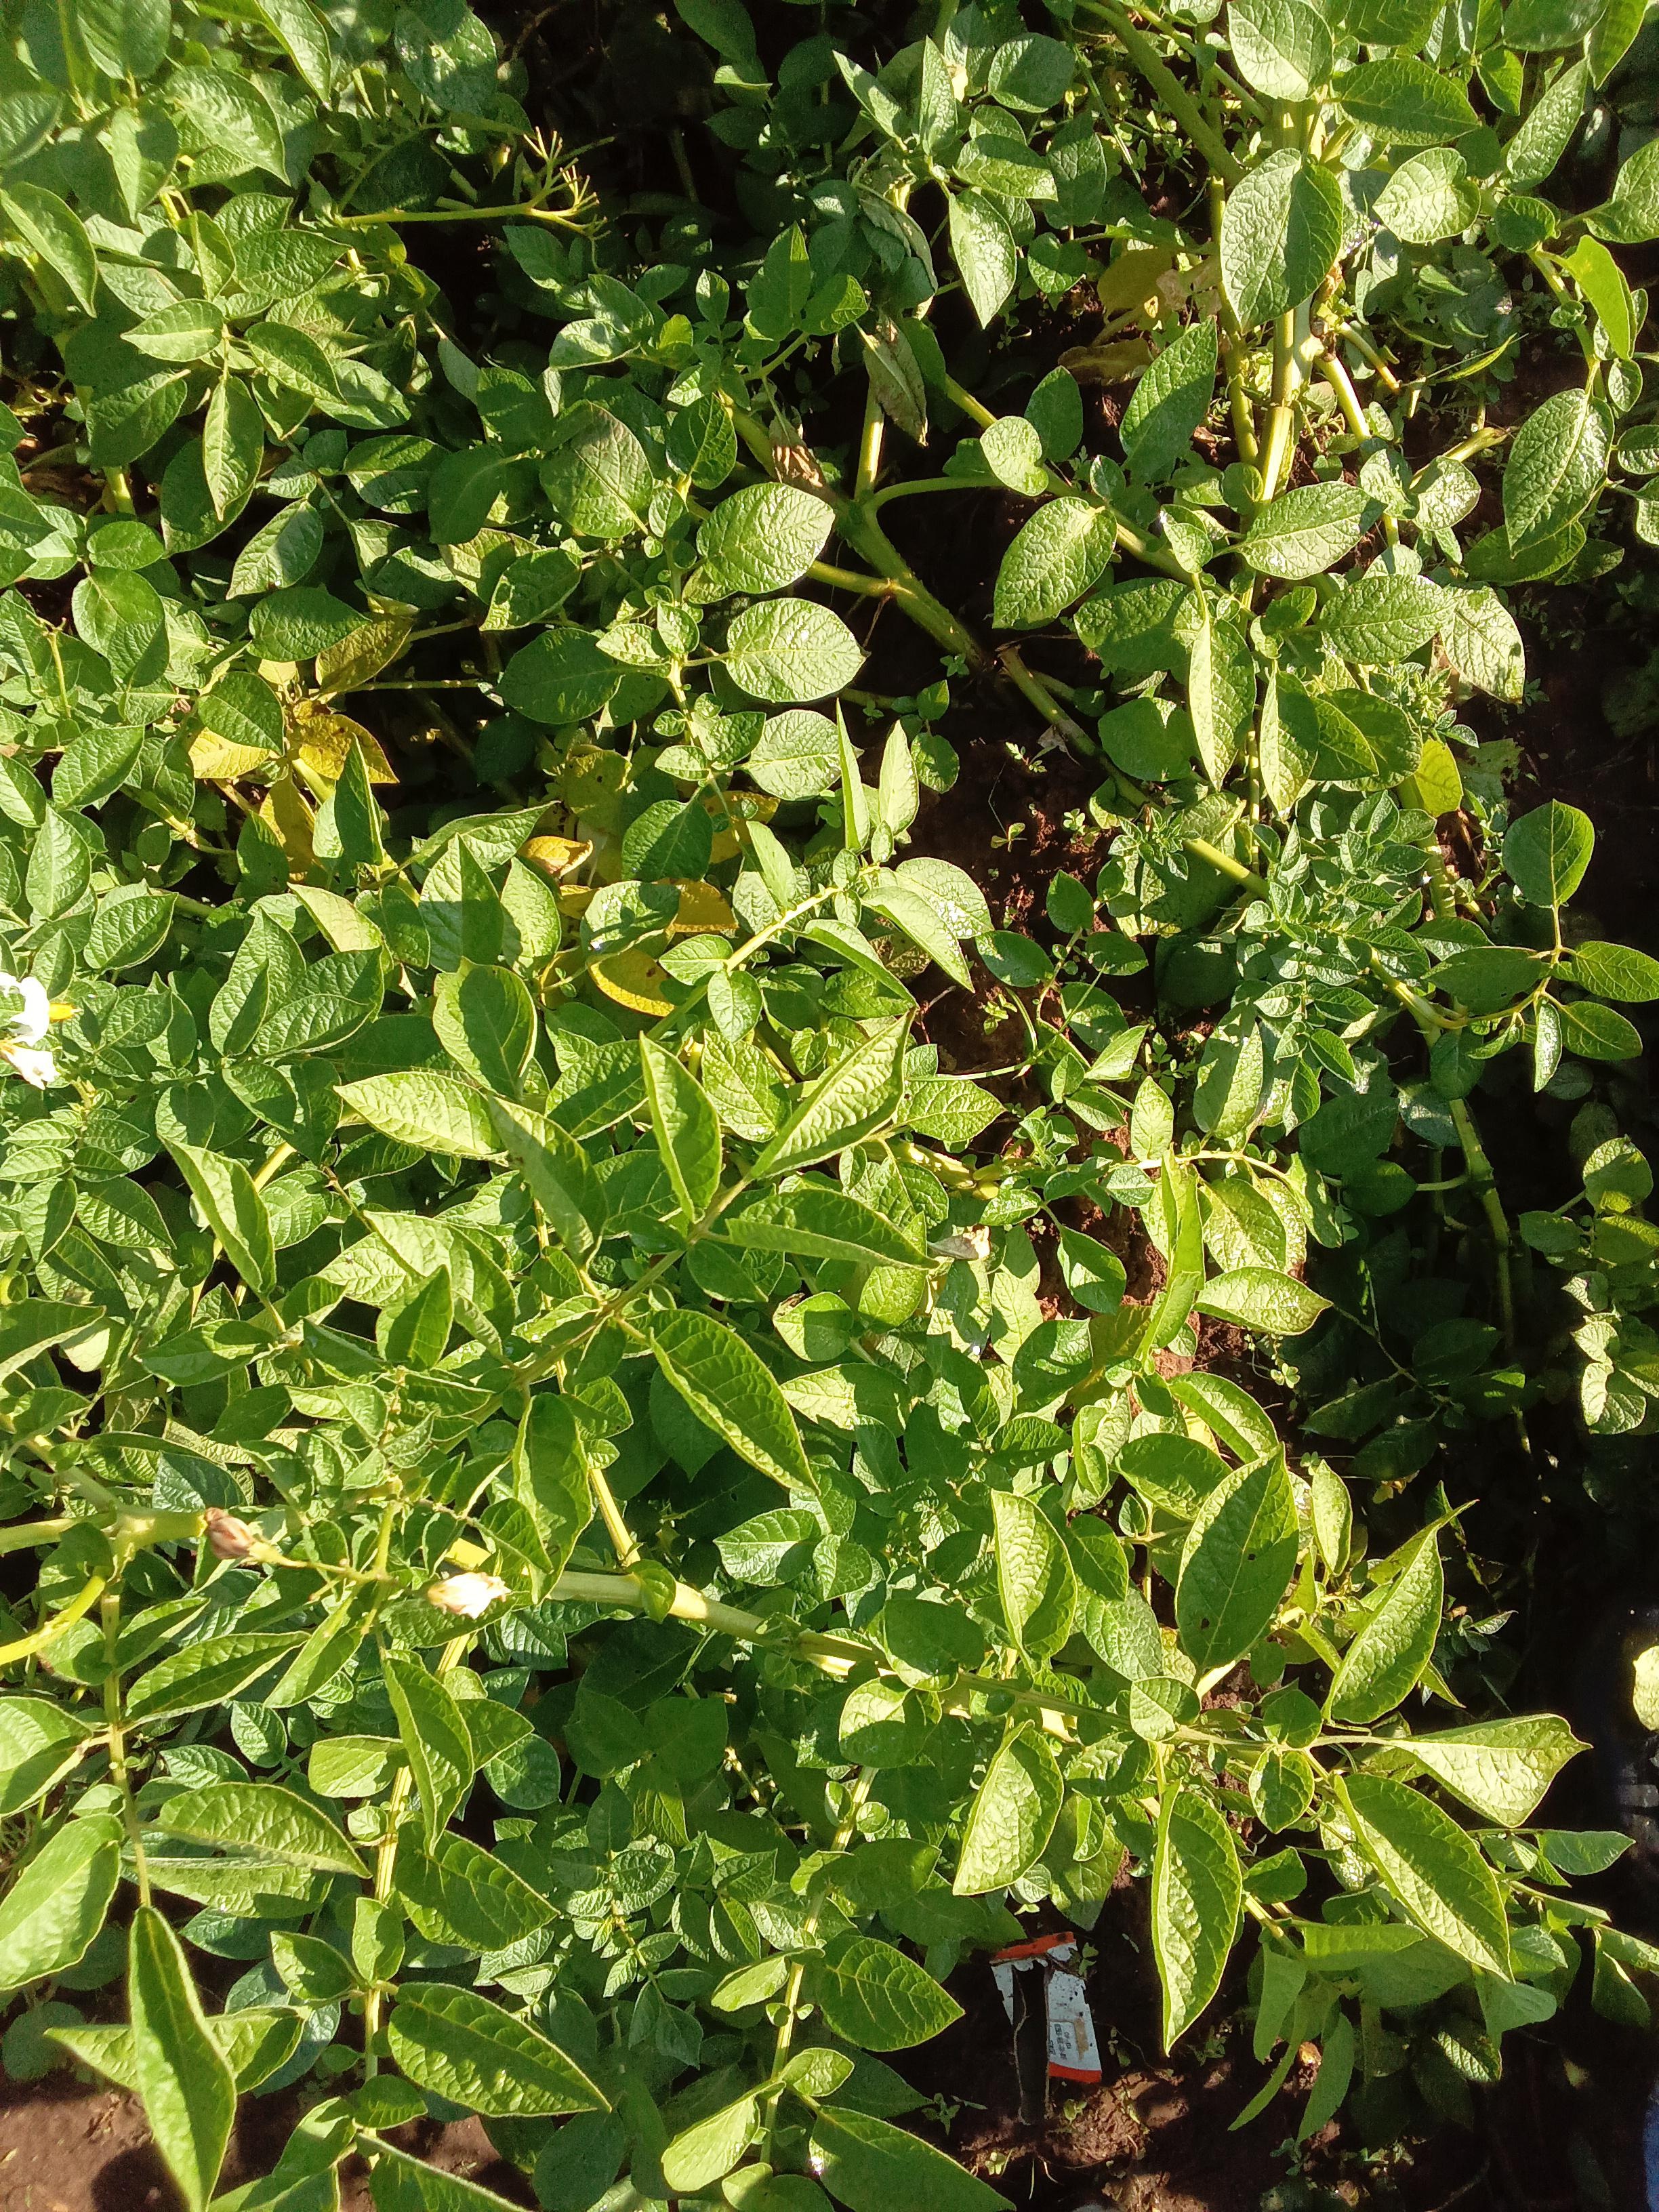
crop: potato
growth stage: flowering
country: Kenya
